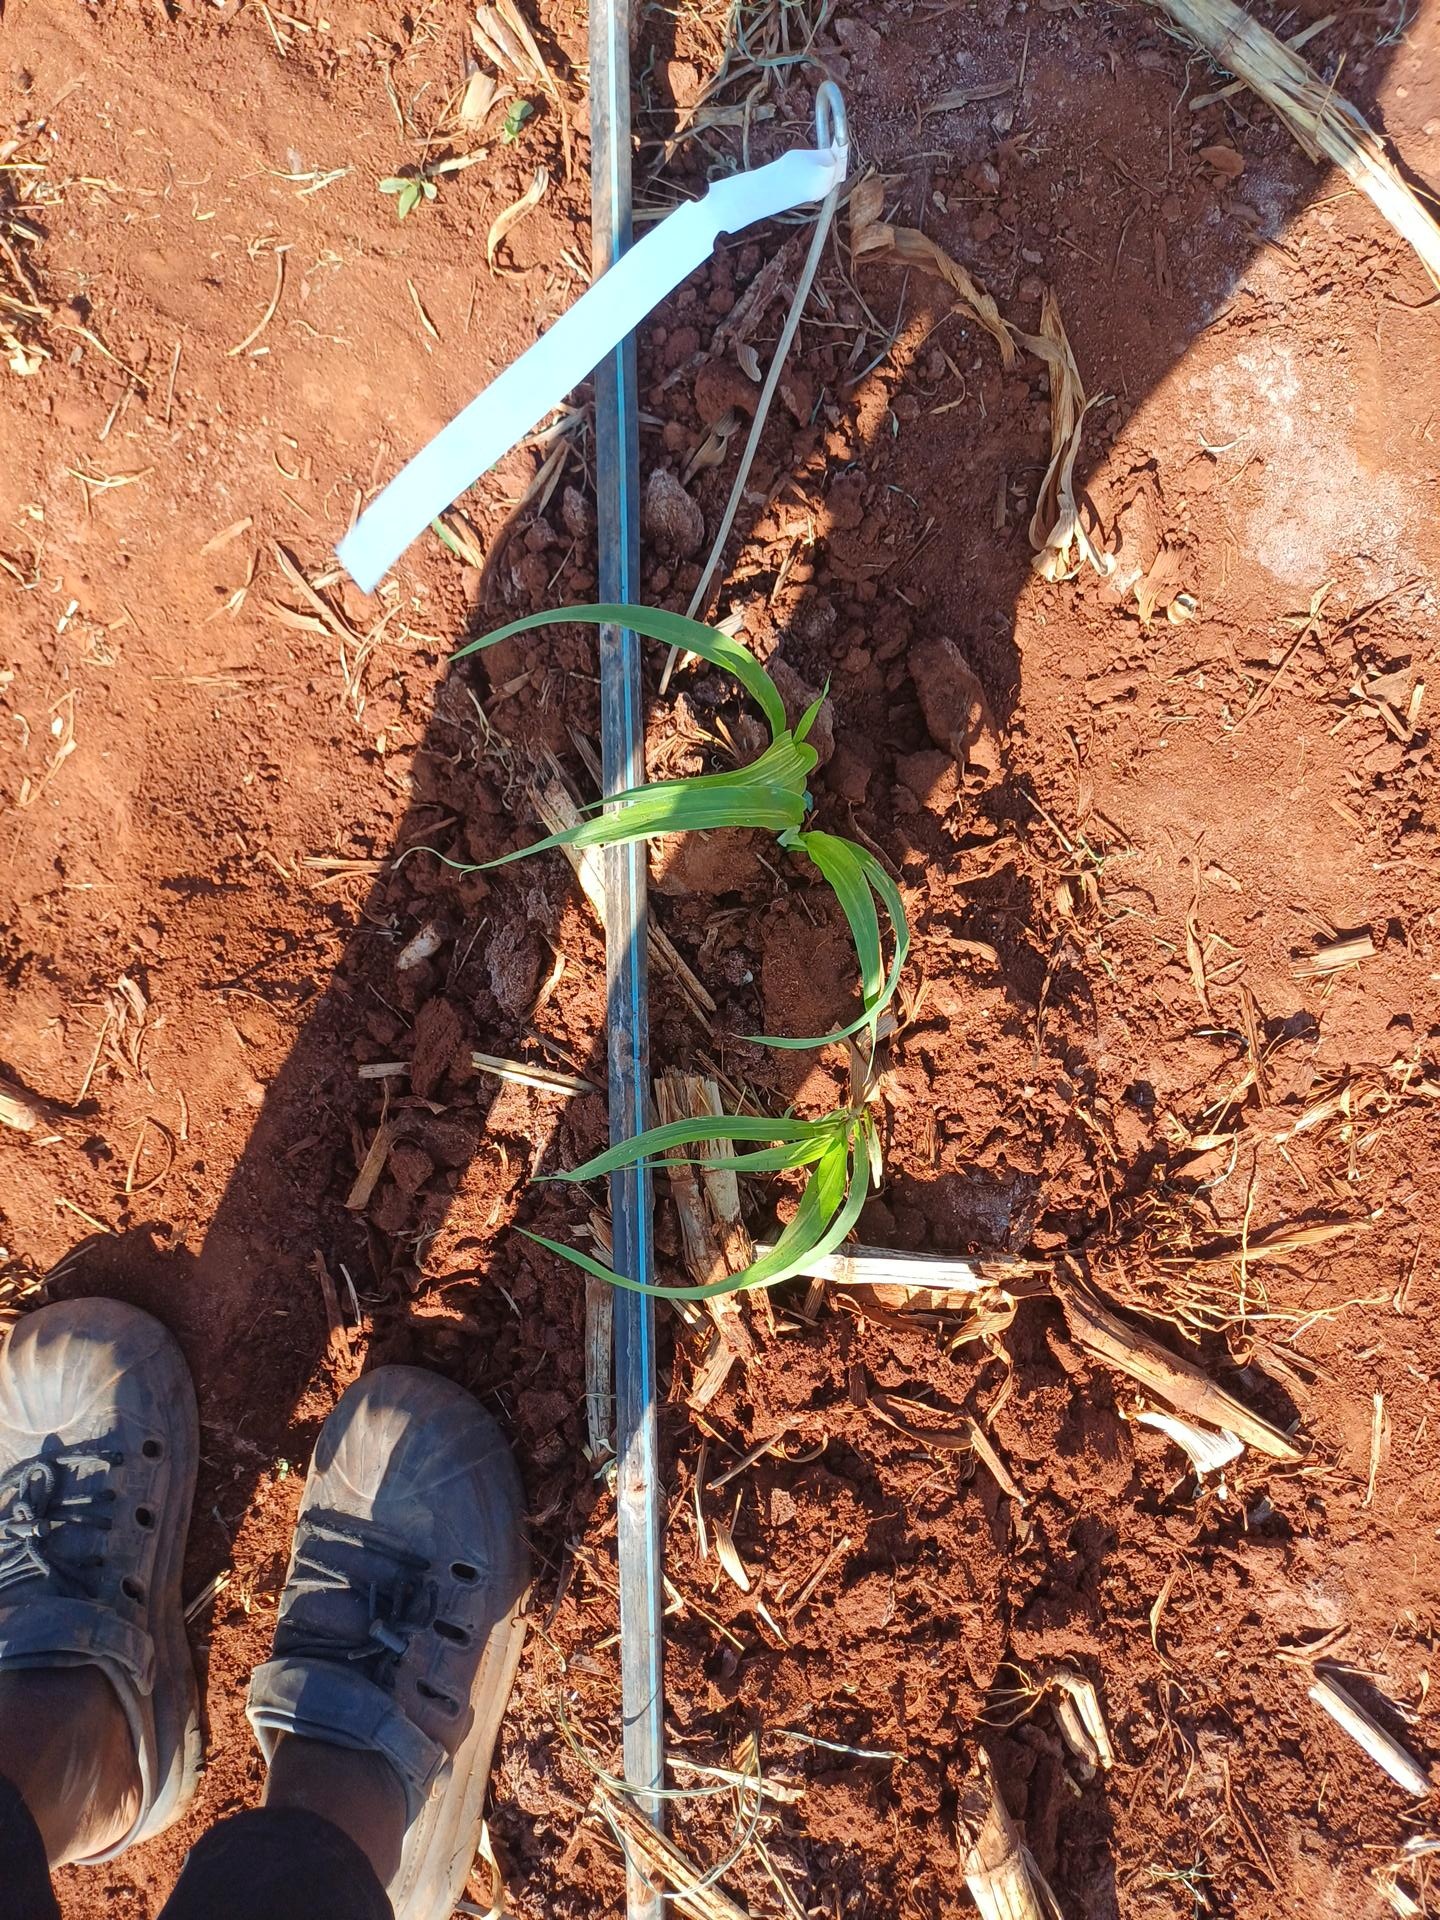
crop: sorghum
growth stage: vegetative
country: Kenya
